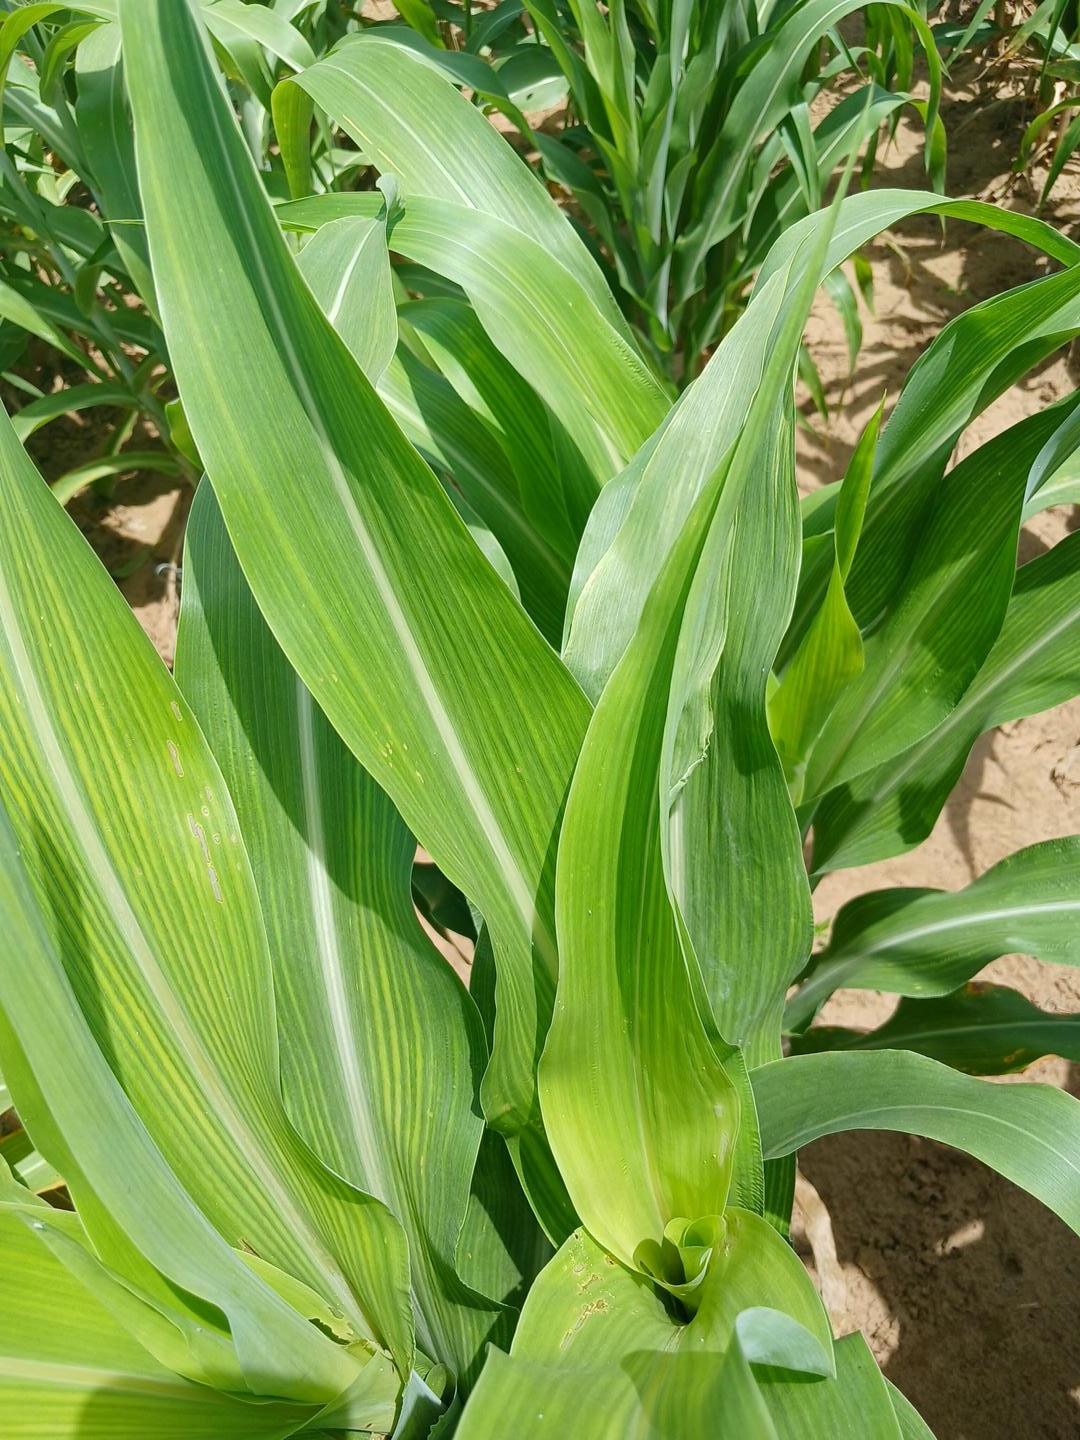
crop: sorghum
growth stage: vegetative
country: Senegal
